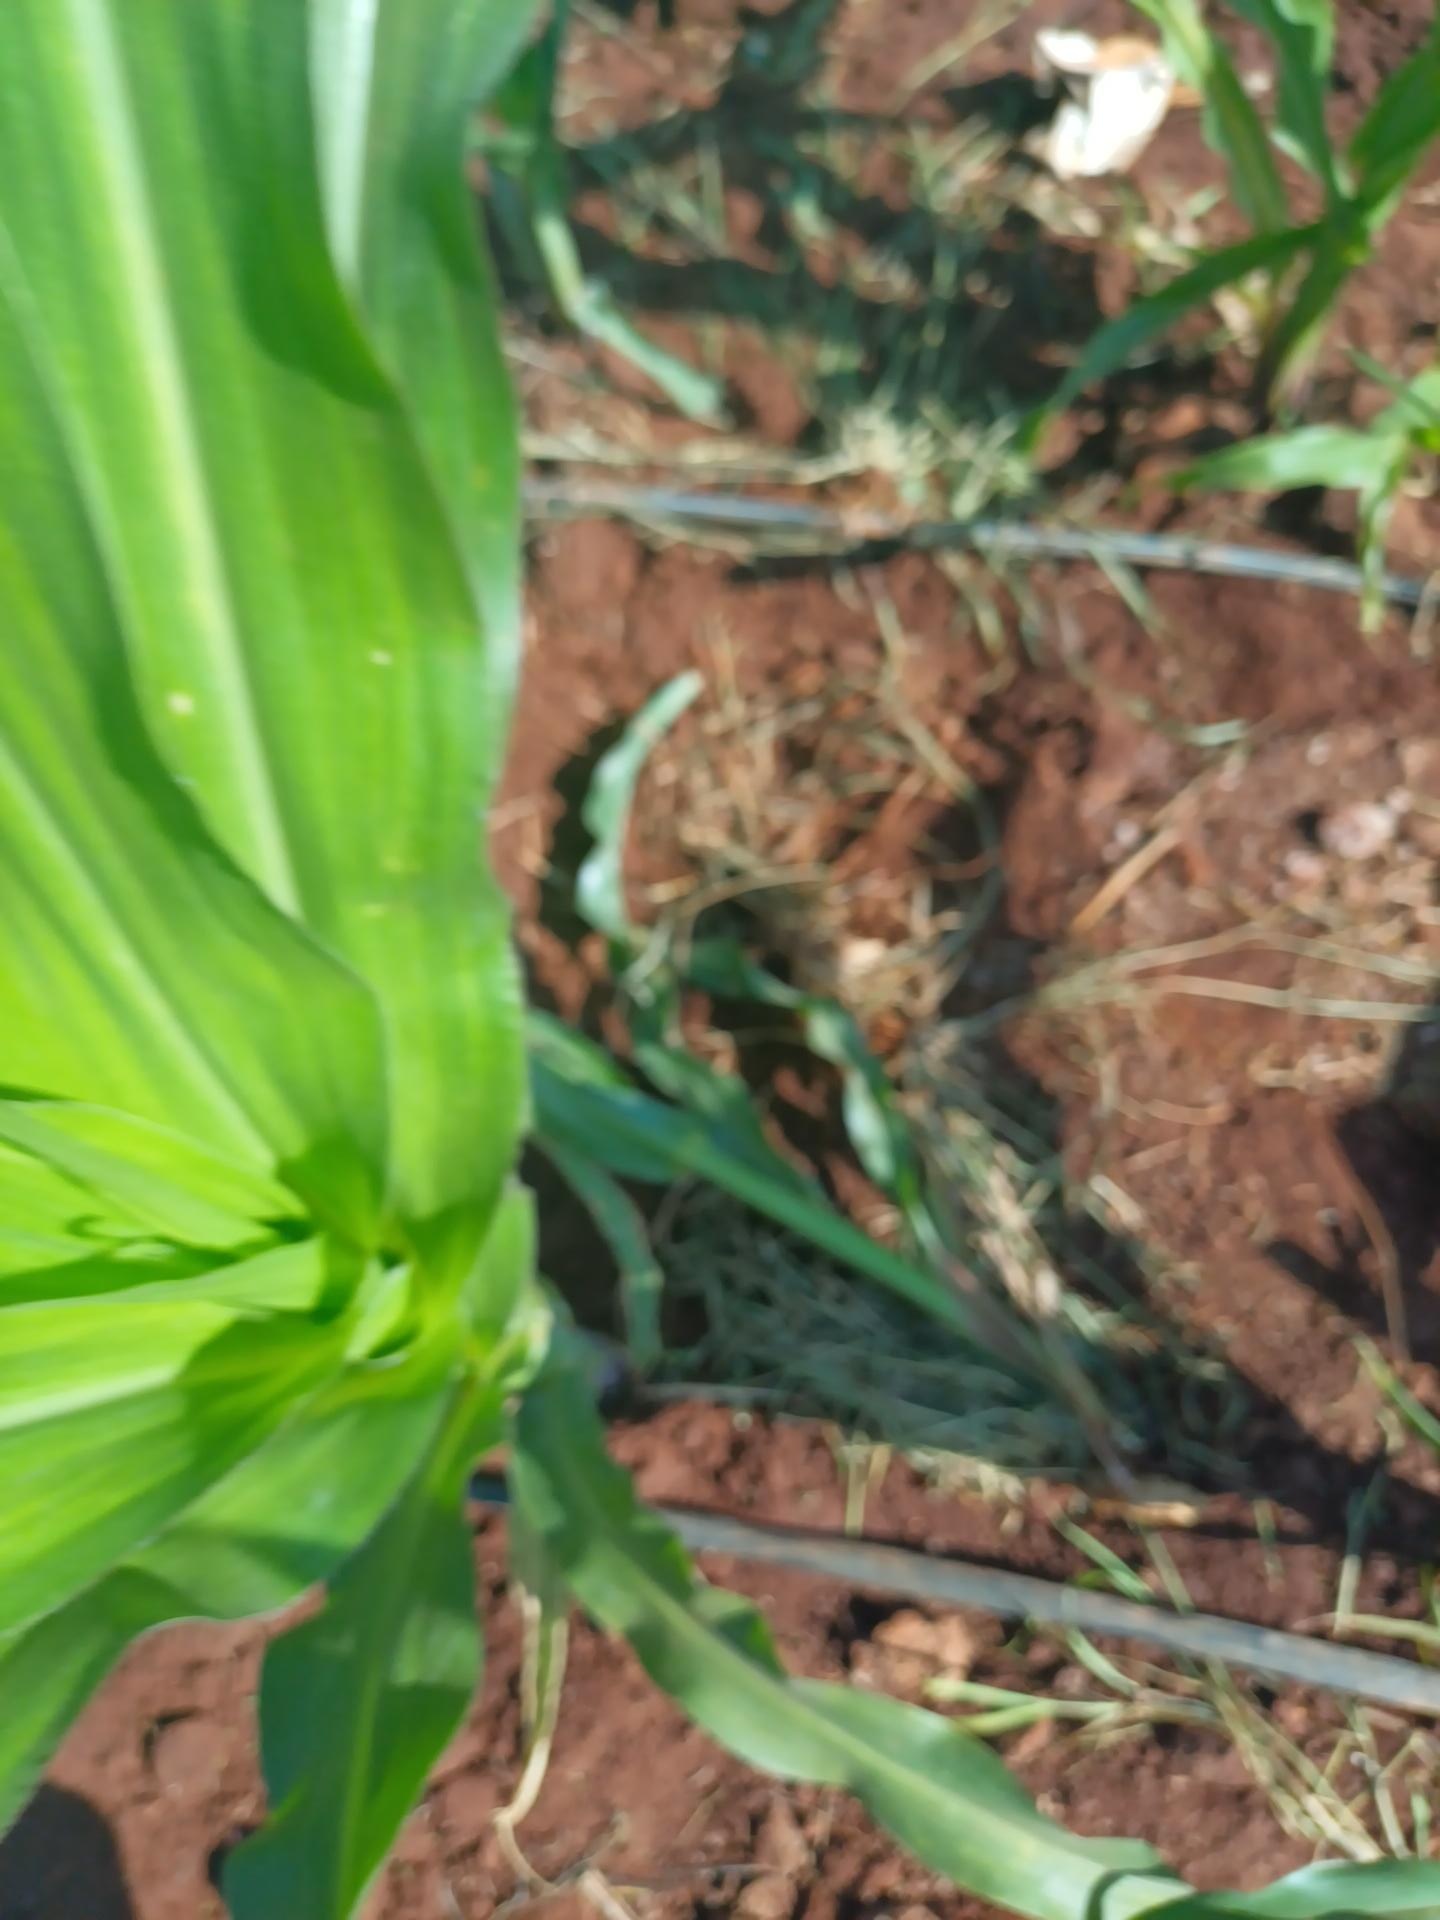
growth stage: vegetative
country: Kenya
